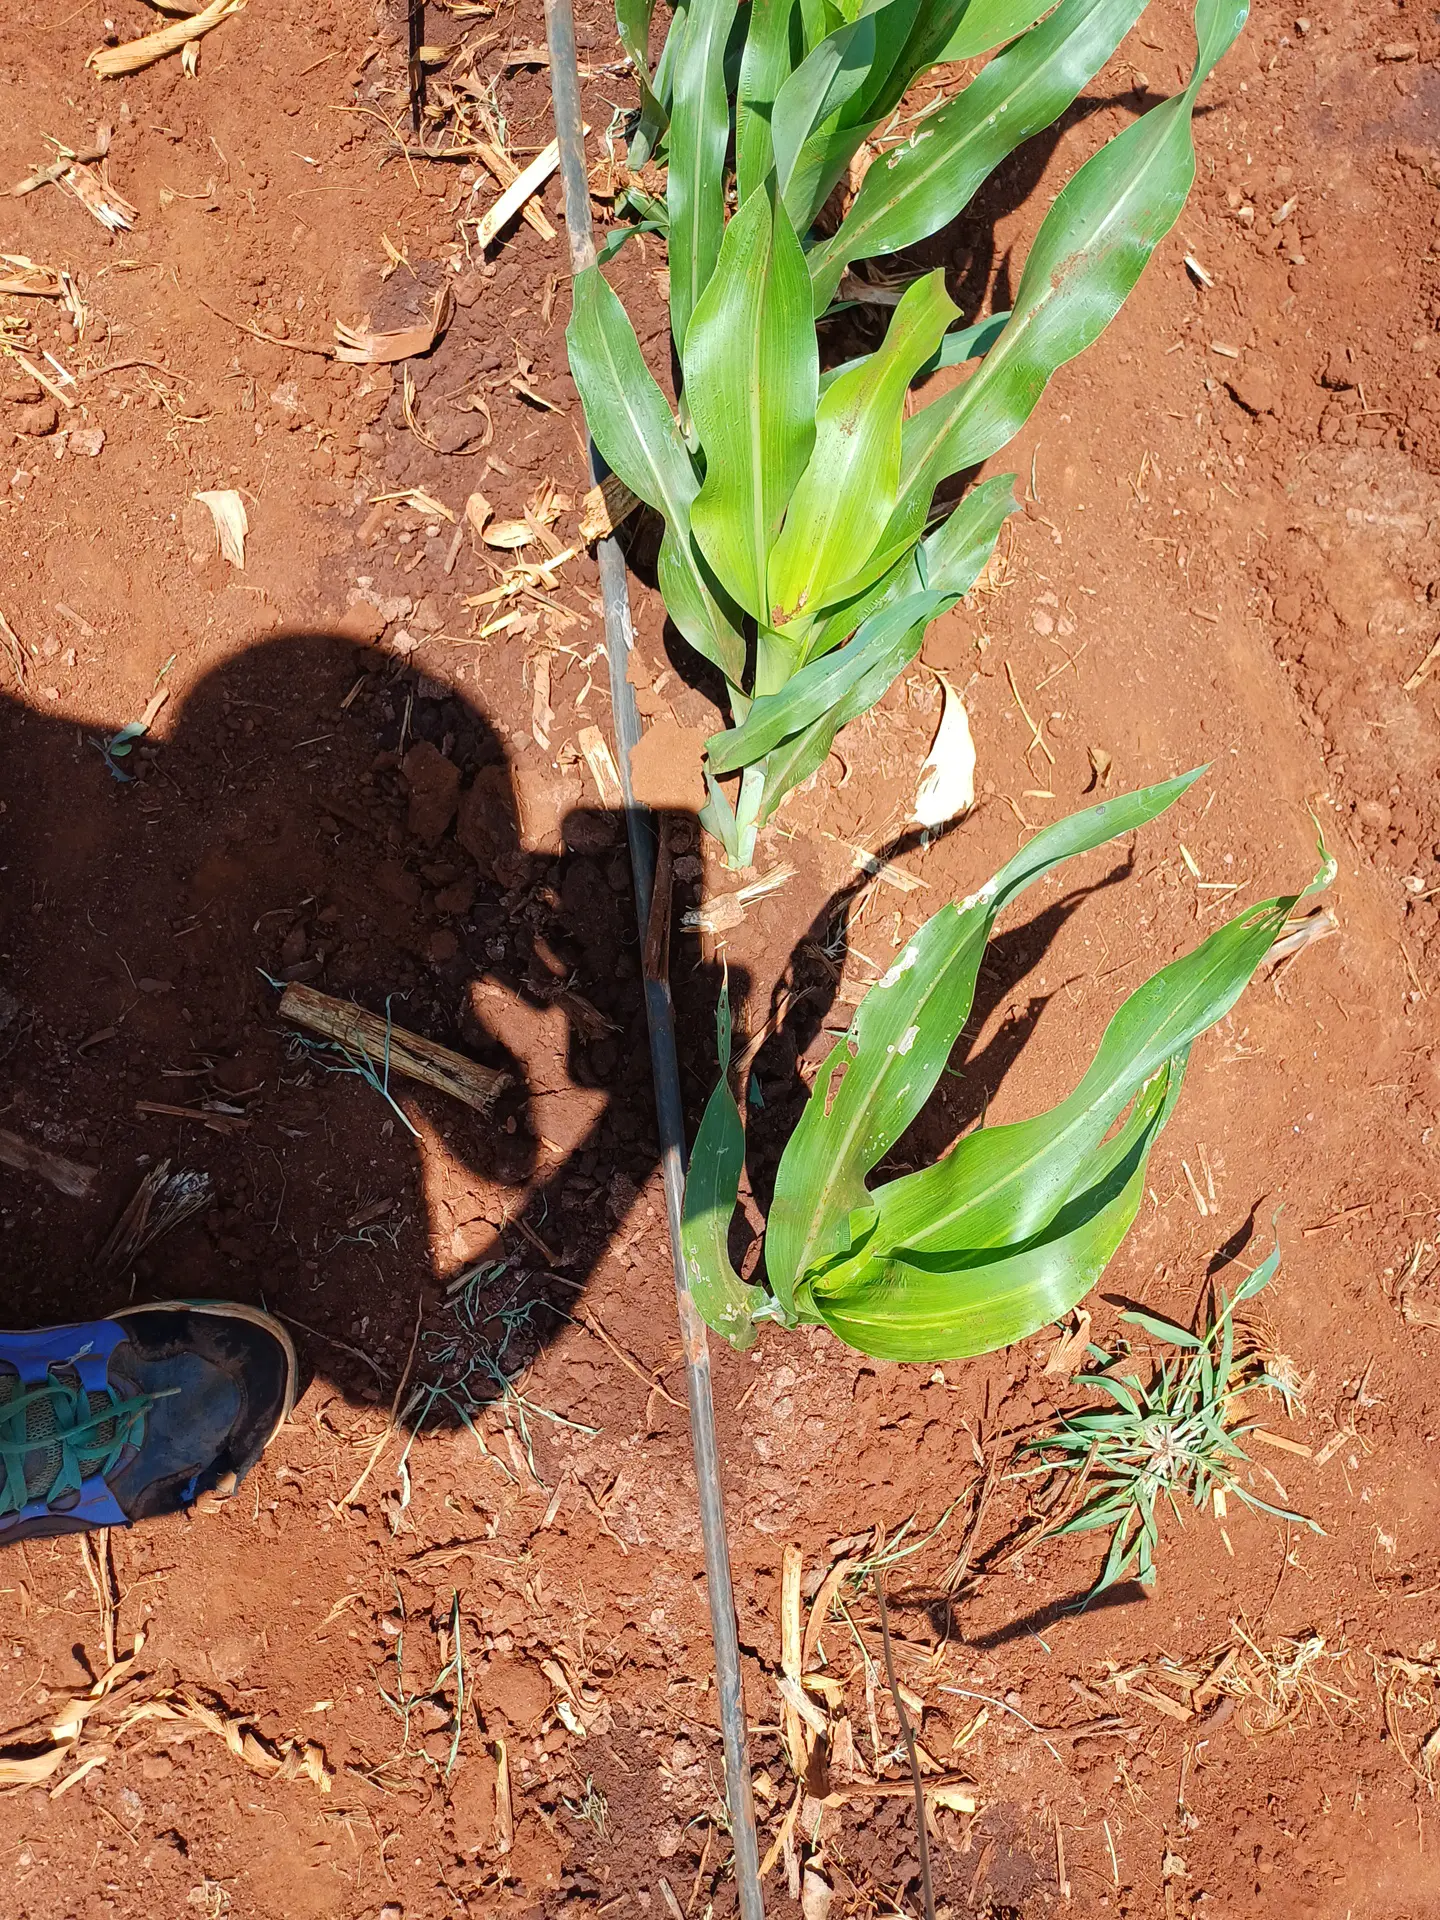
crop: sorghum
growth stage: vegetative
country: Kenya
